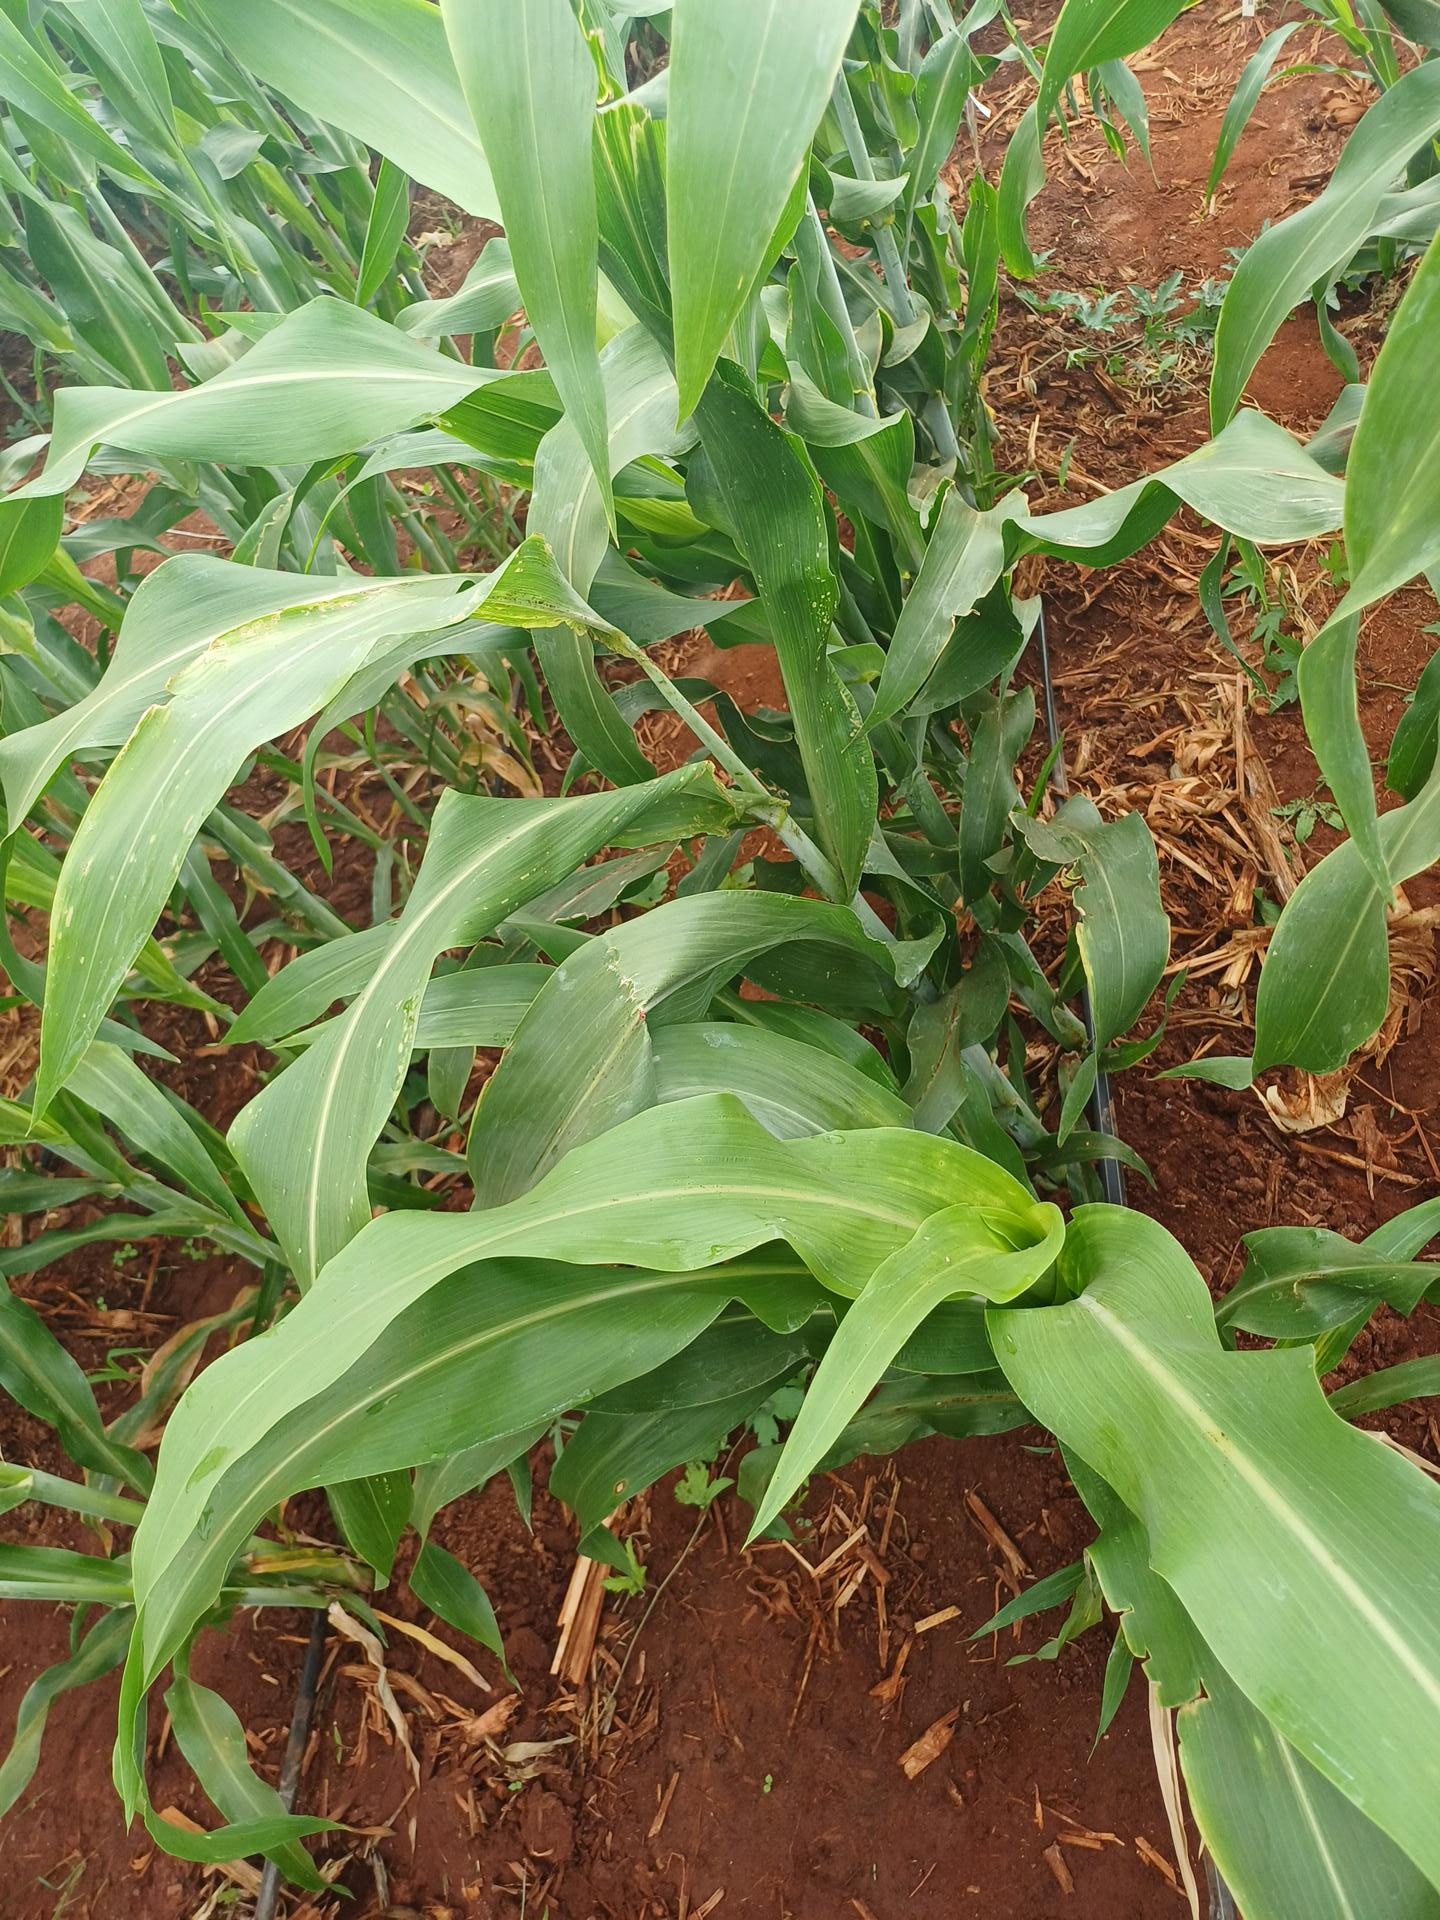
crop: sorghum
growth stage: heading tuber
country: Kenya
